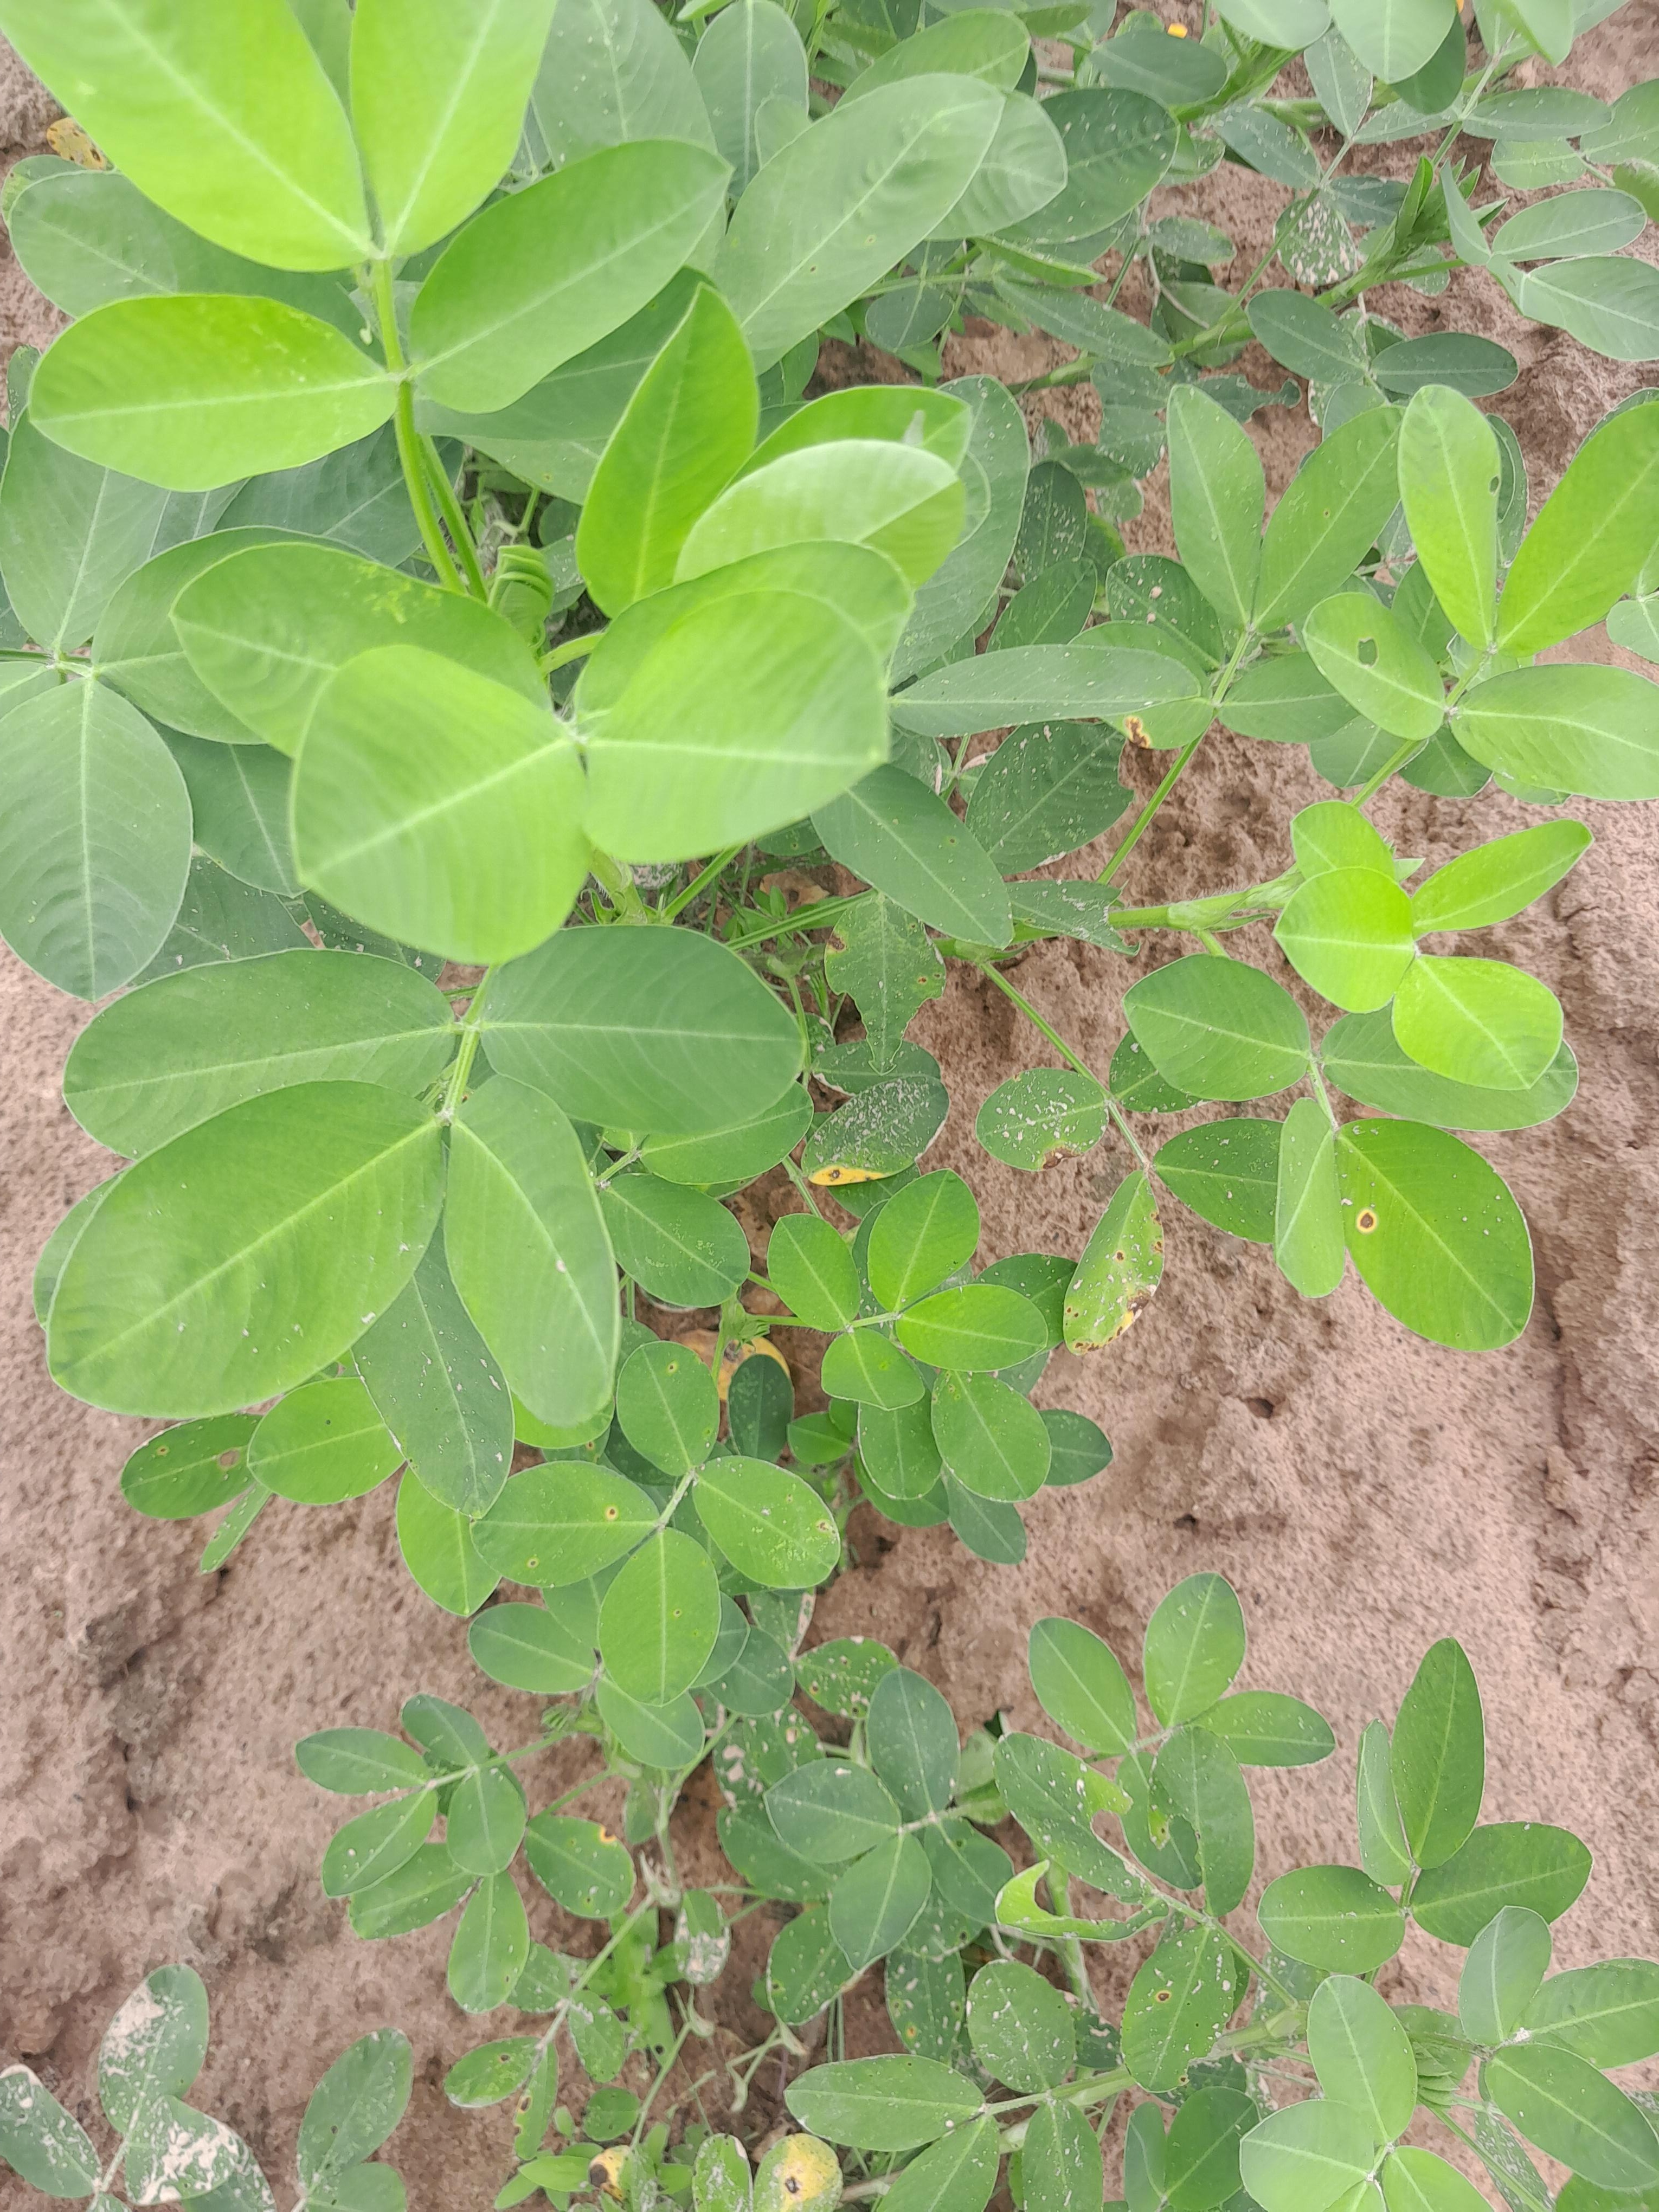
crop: groundnut
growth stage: flowering
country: Senegal
